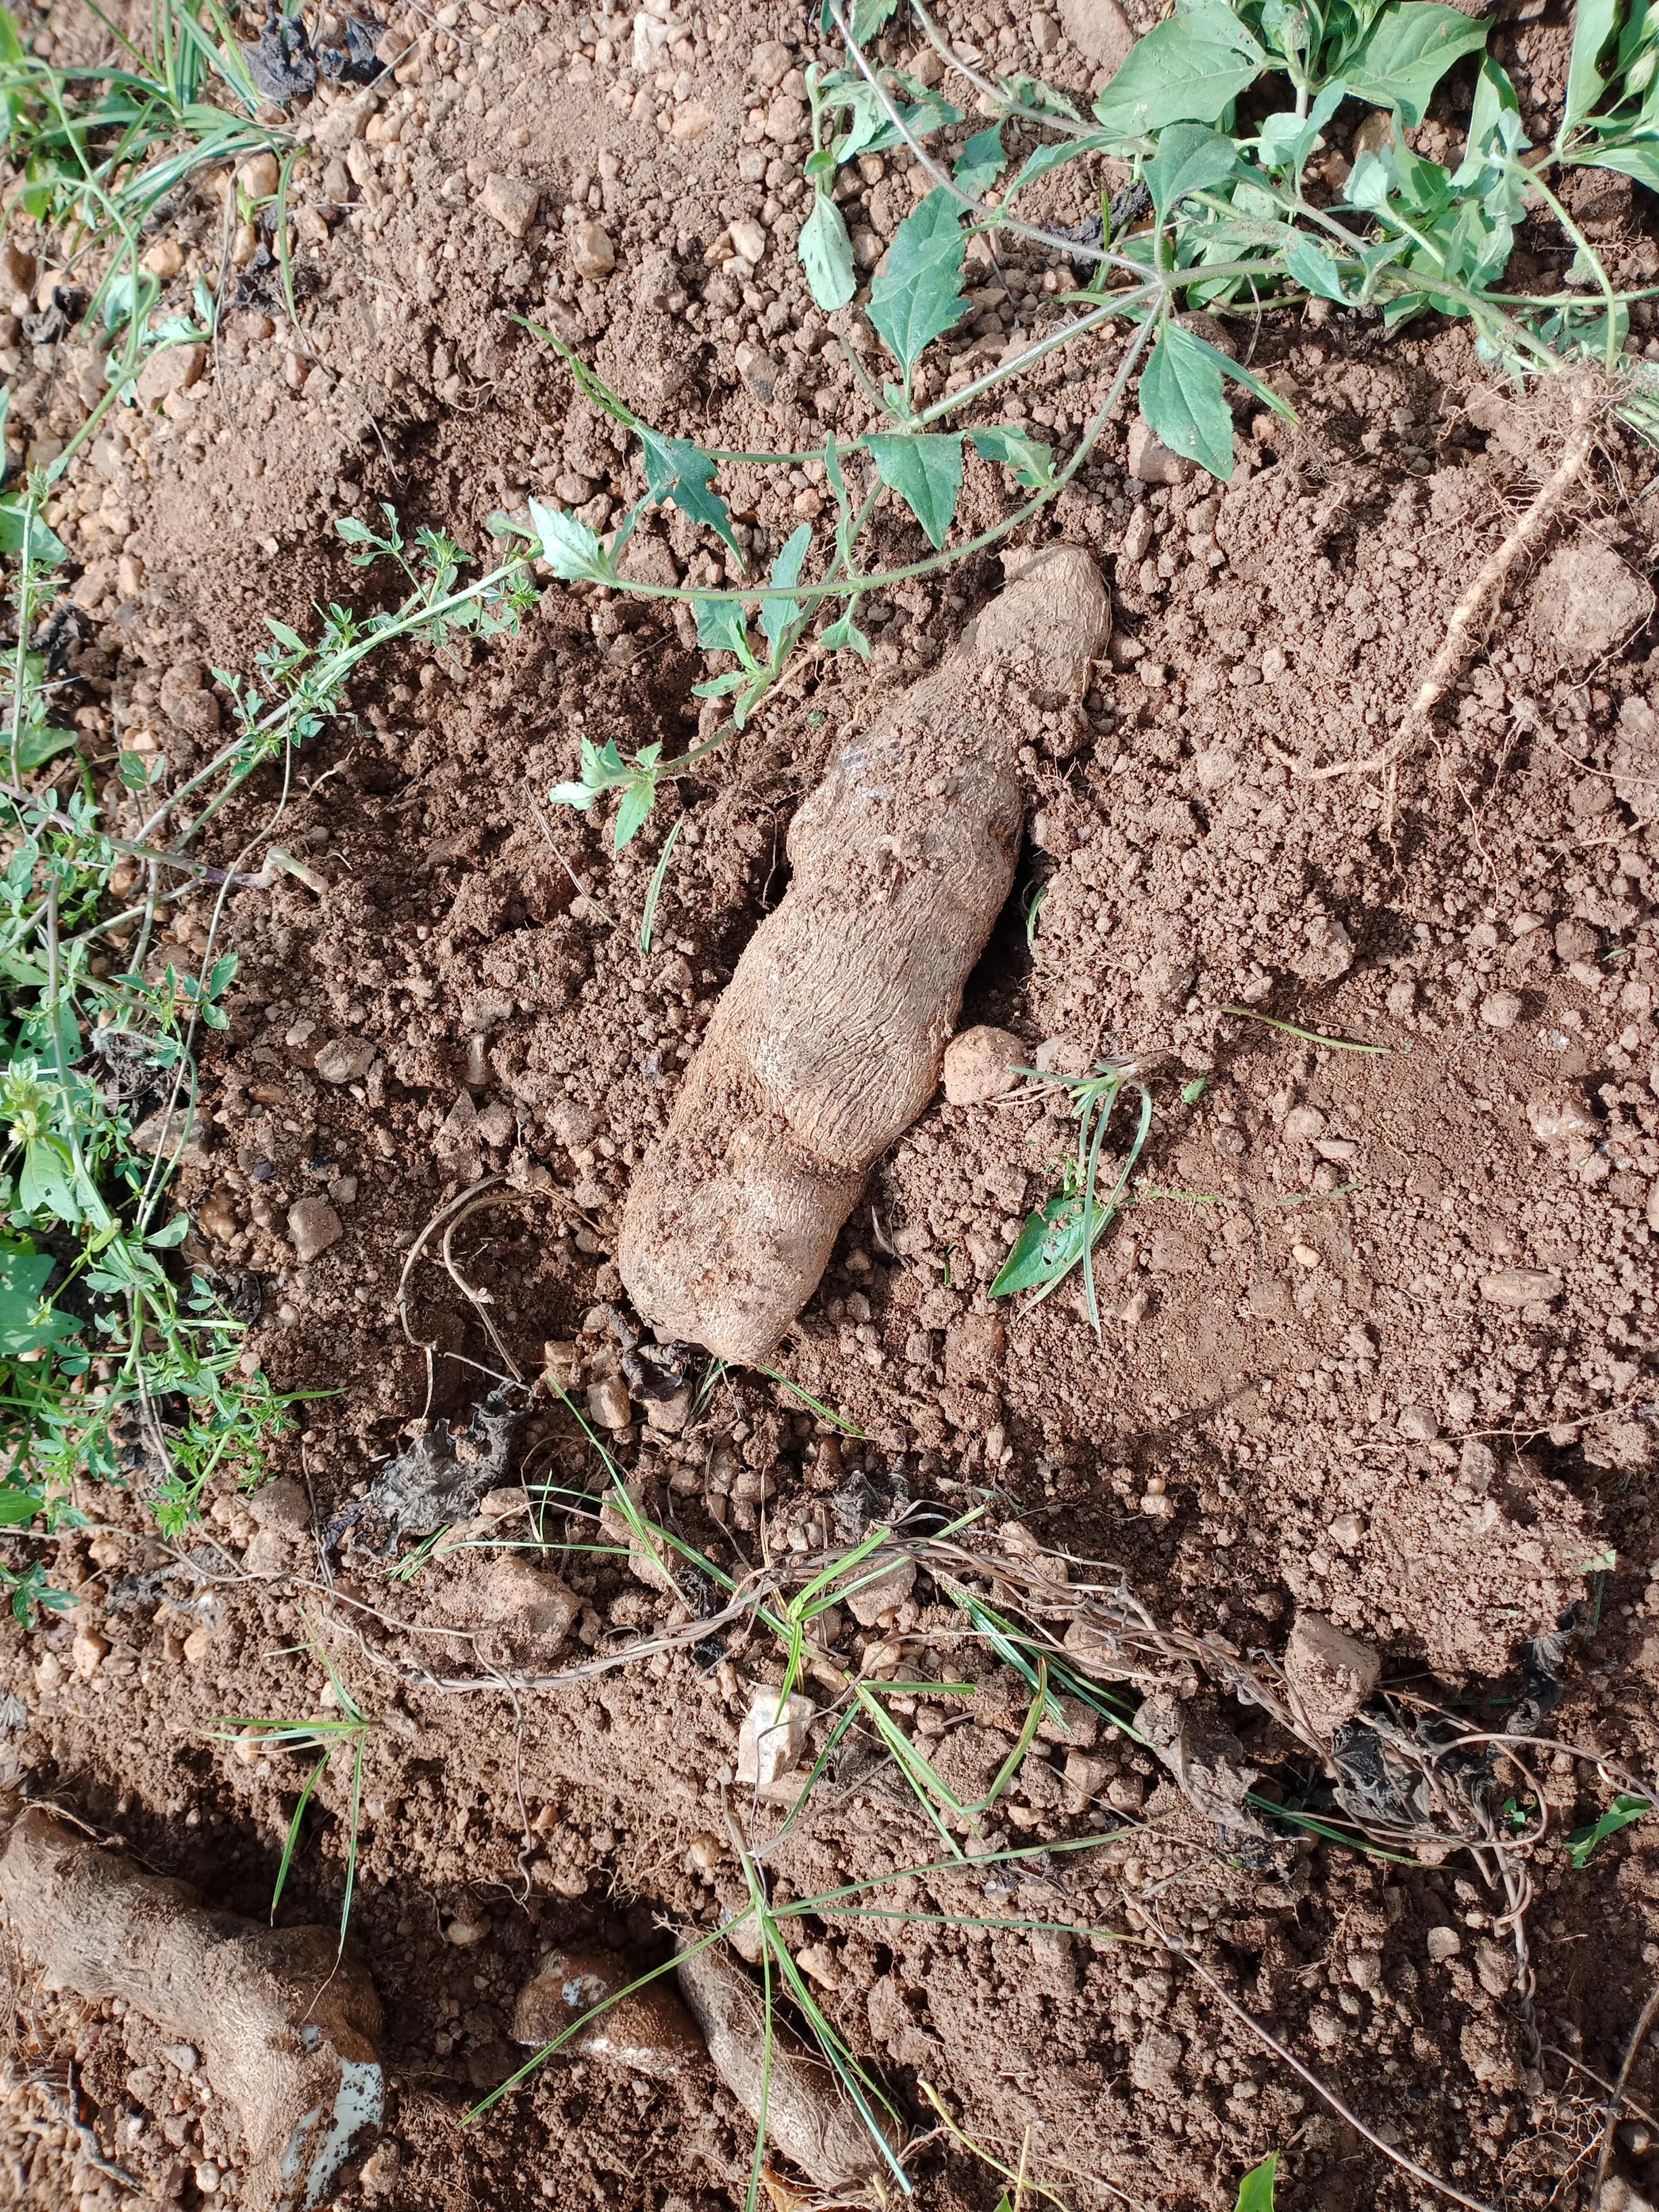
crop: yam
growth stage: harvest
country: Nigeria
